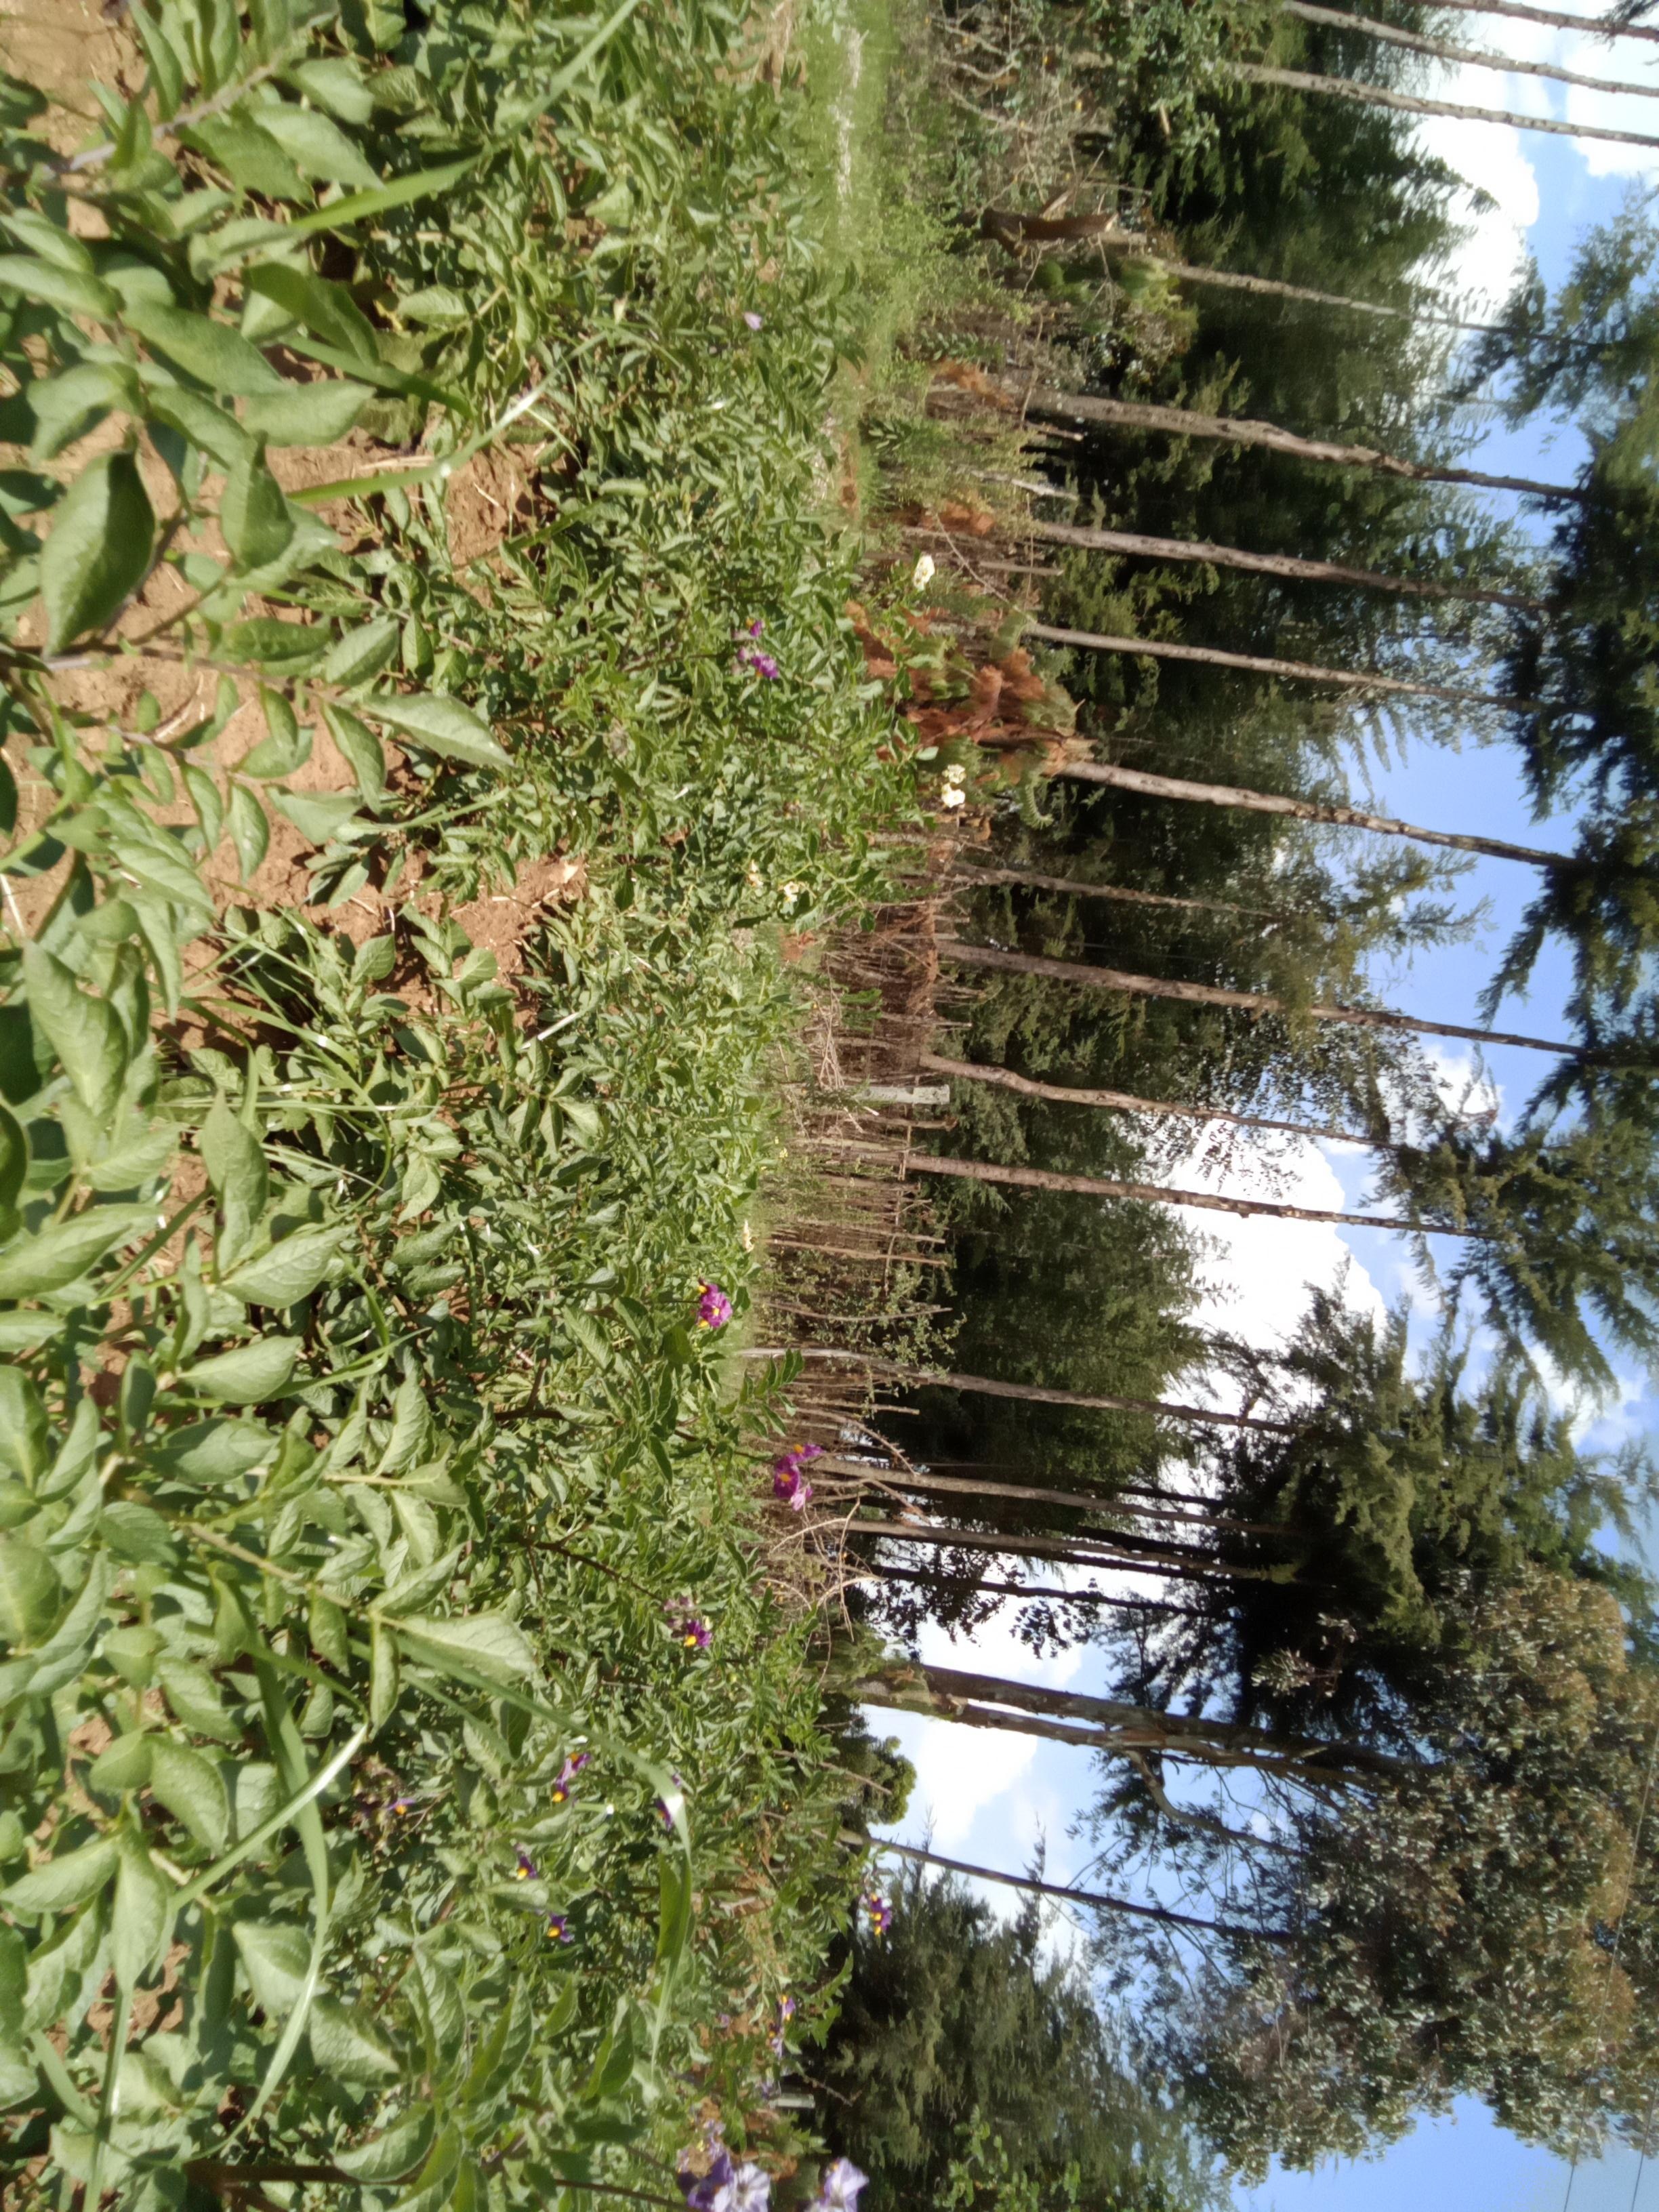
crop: potato
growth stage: flowering
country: Kenya
